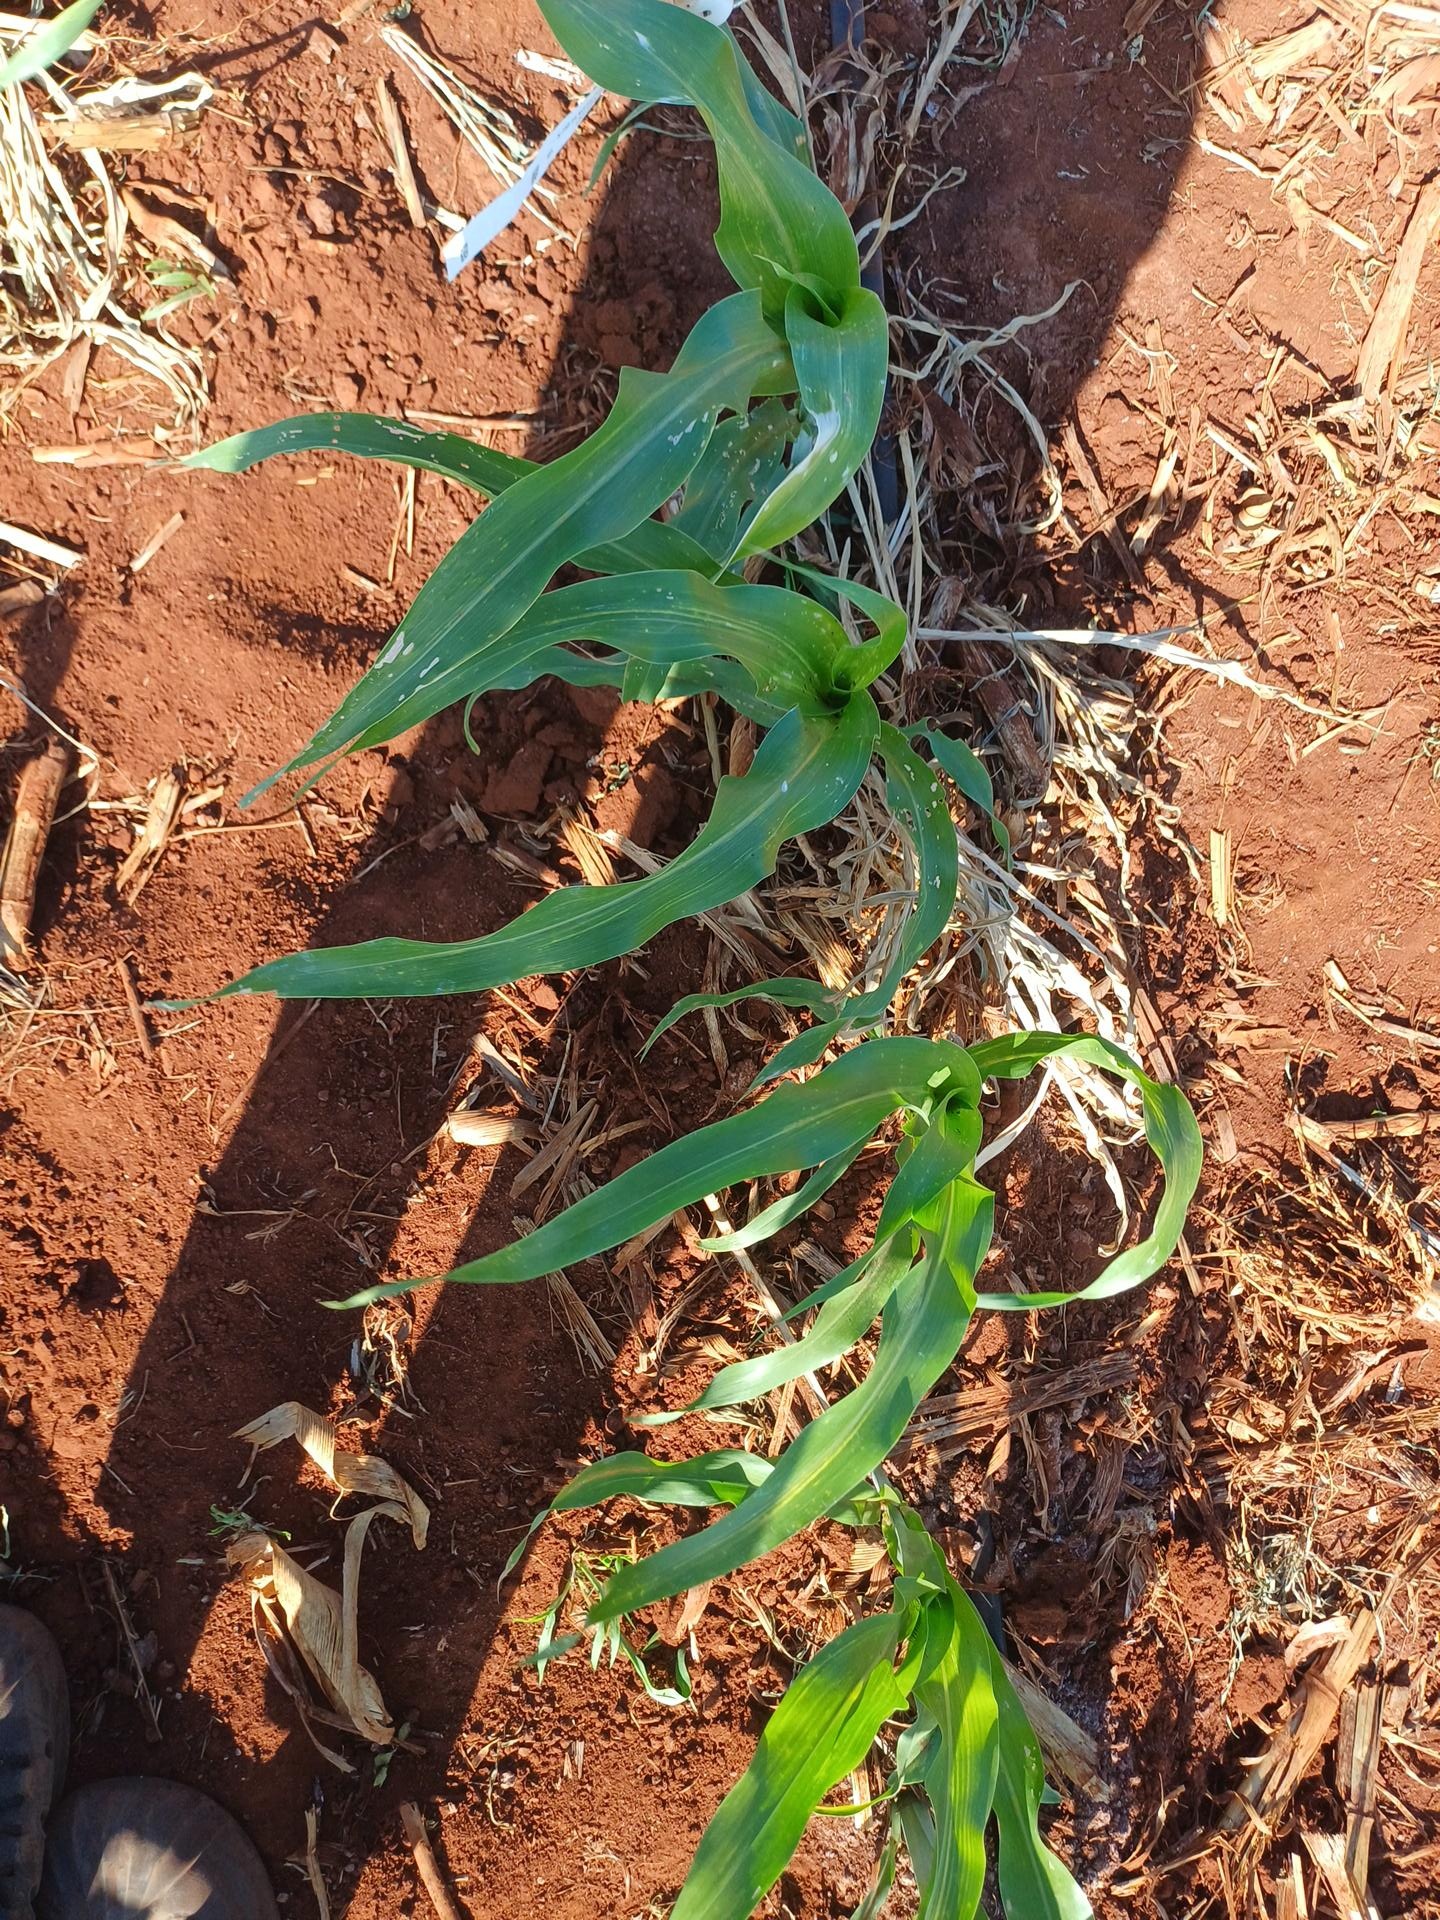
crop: sorghum
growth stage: vegetative
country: Kenya
